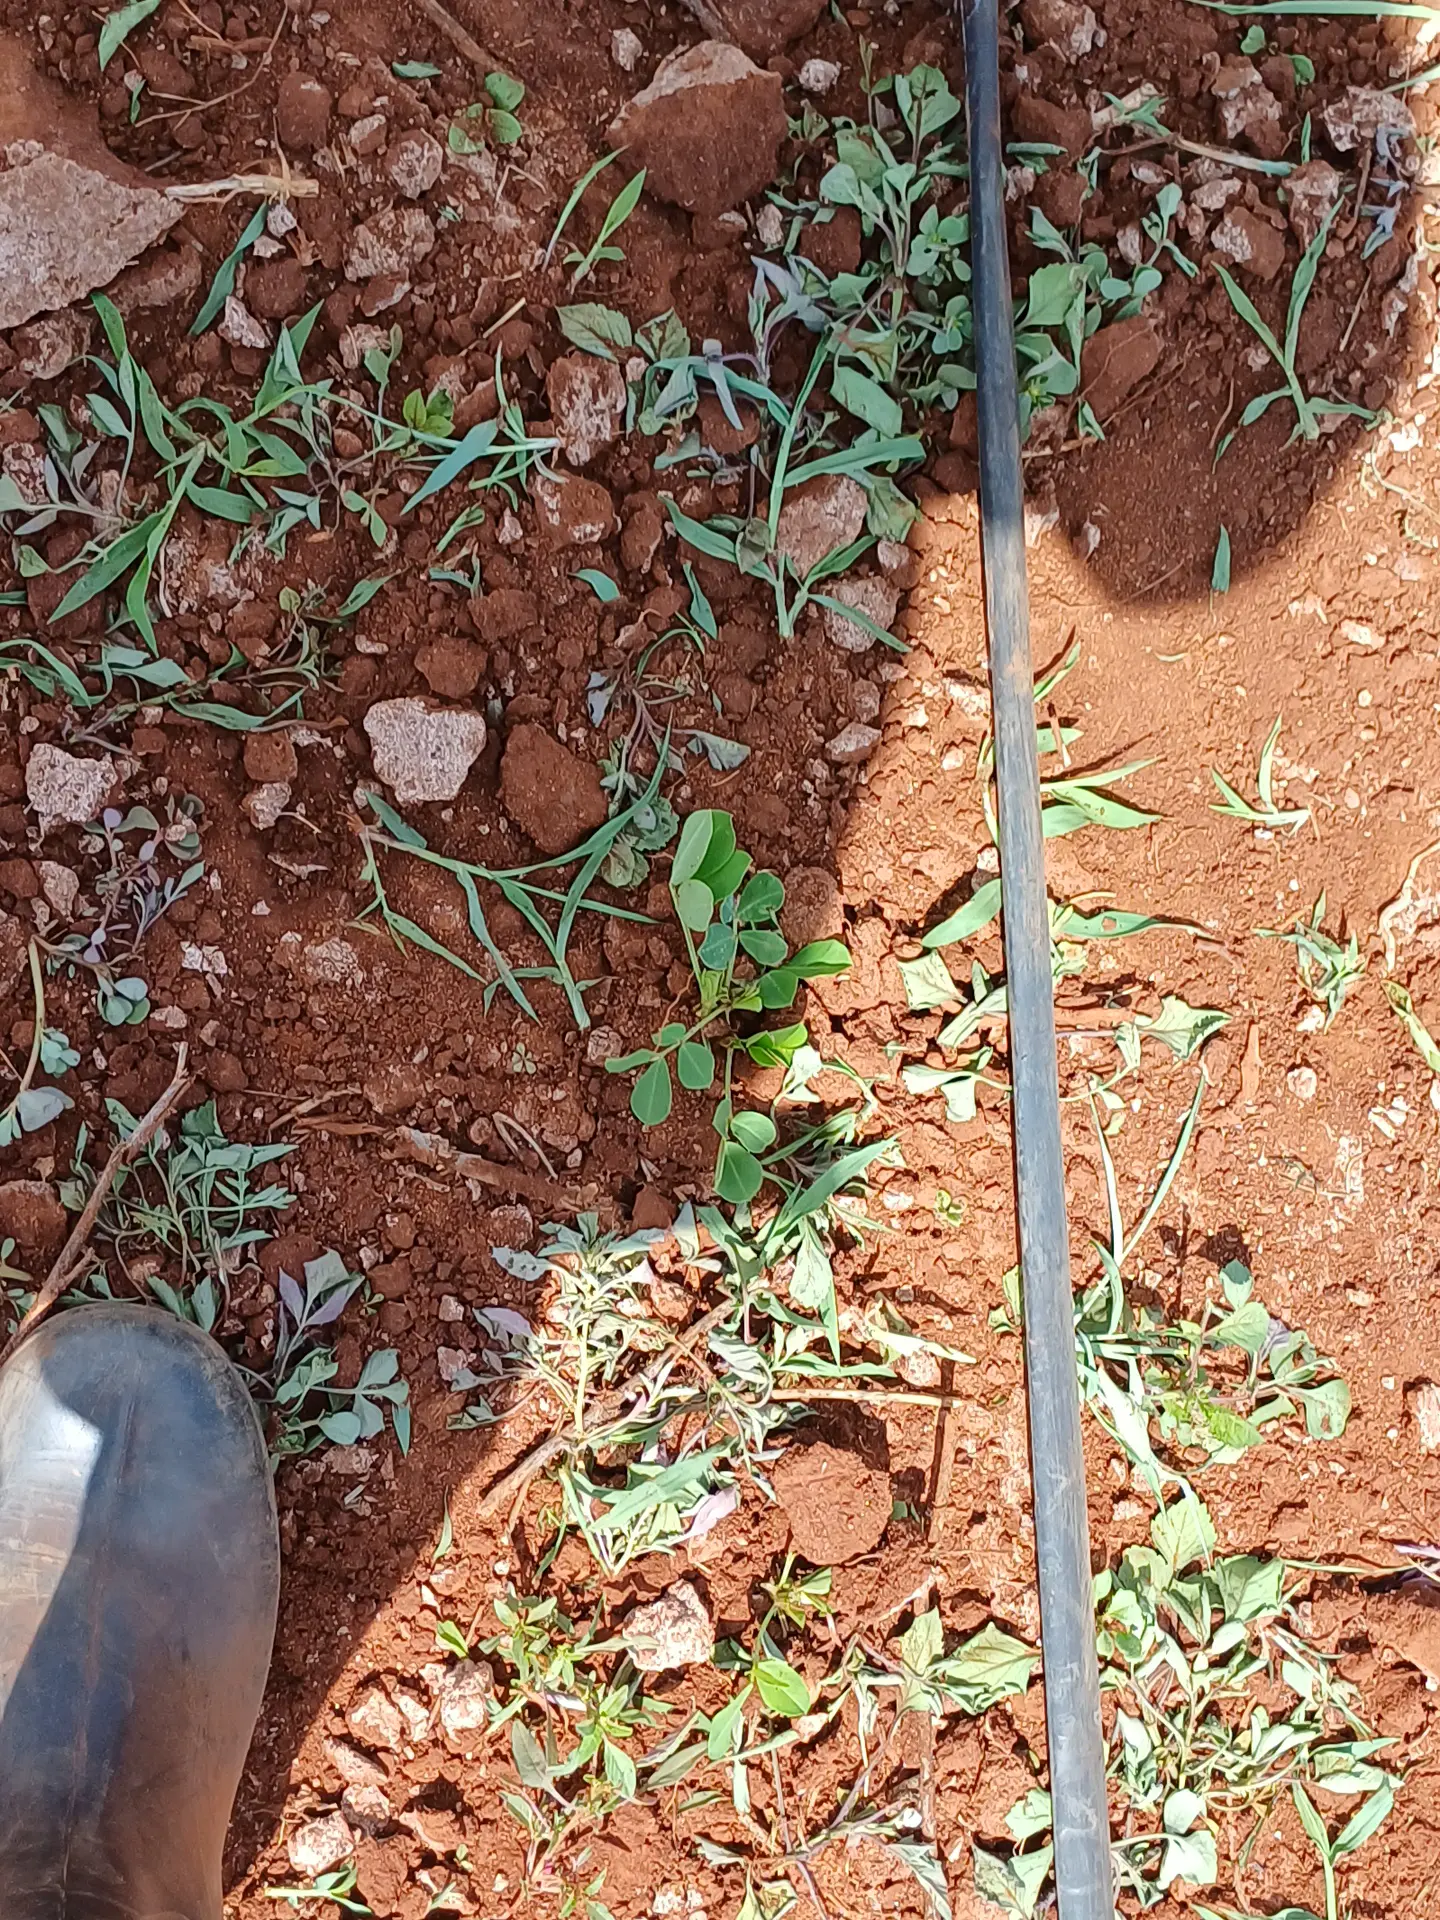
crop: groundnut
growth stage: vegetative
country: Kenya
